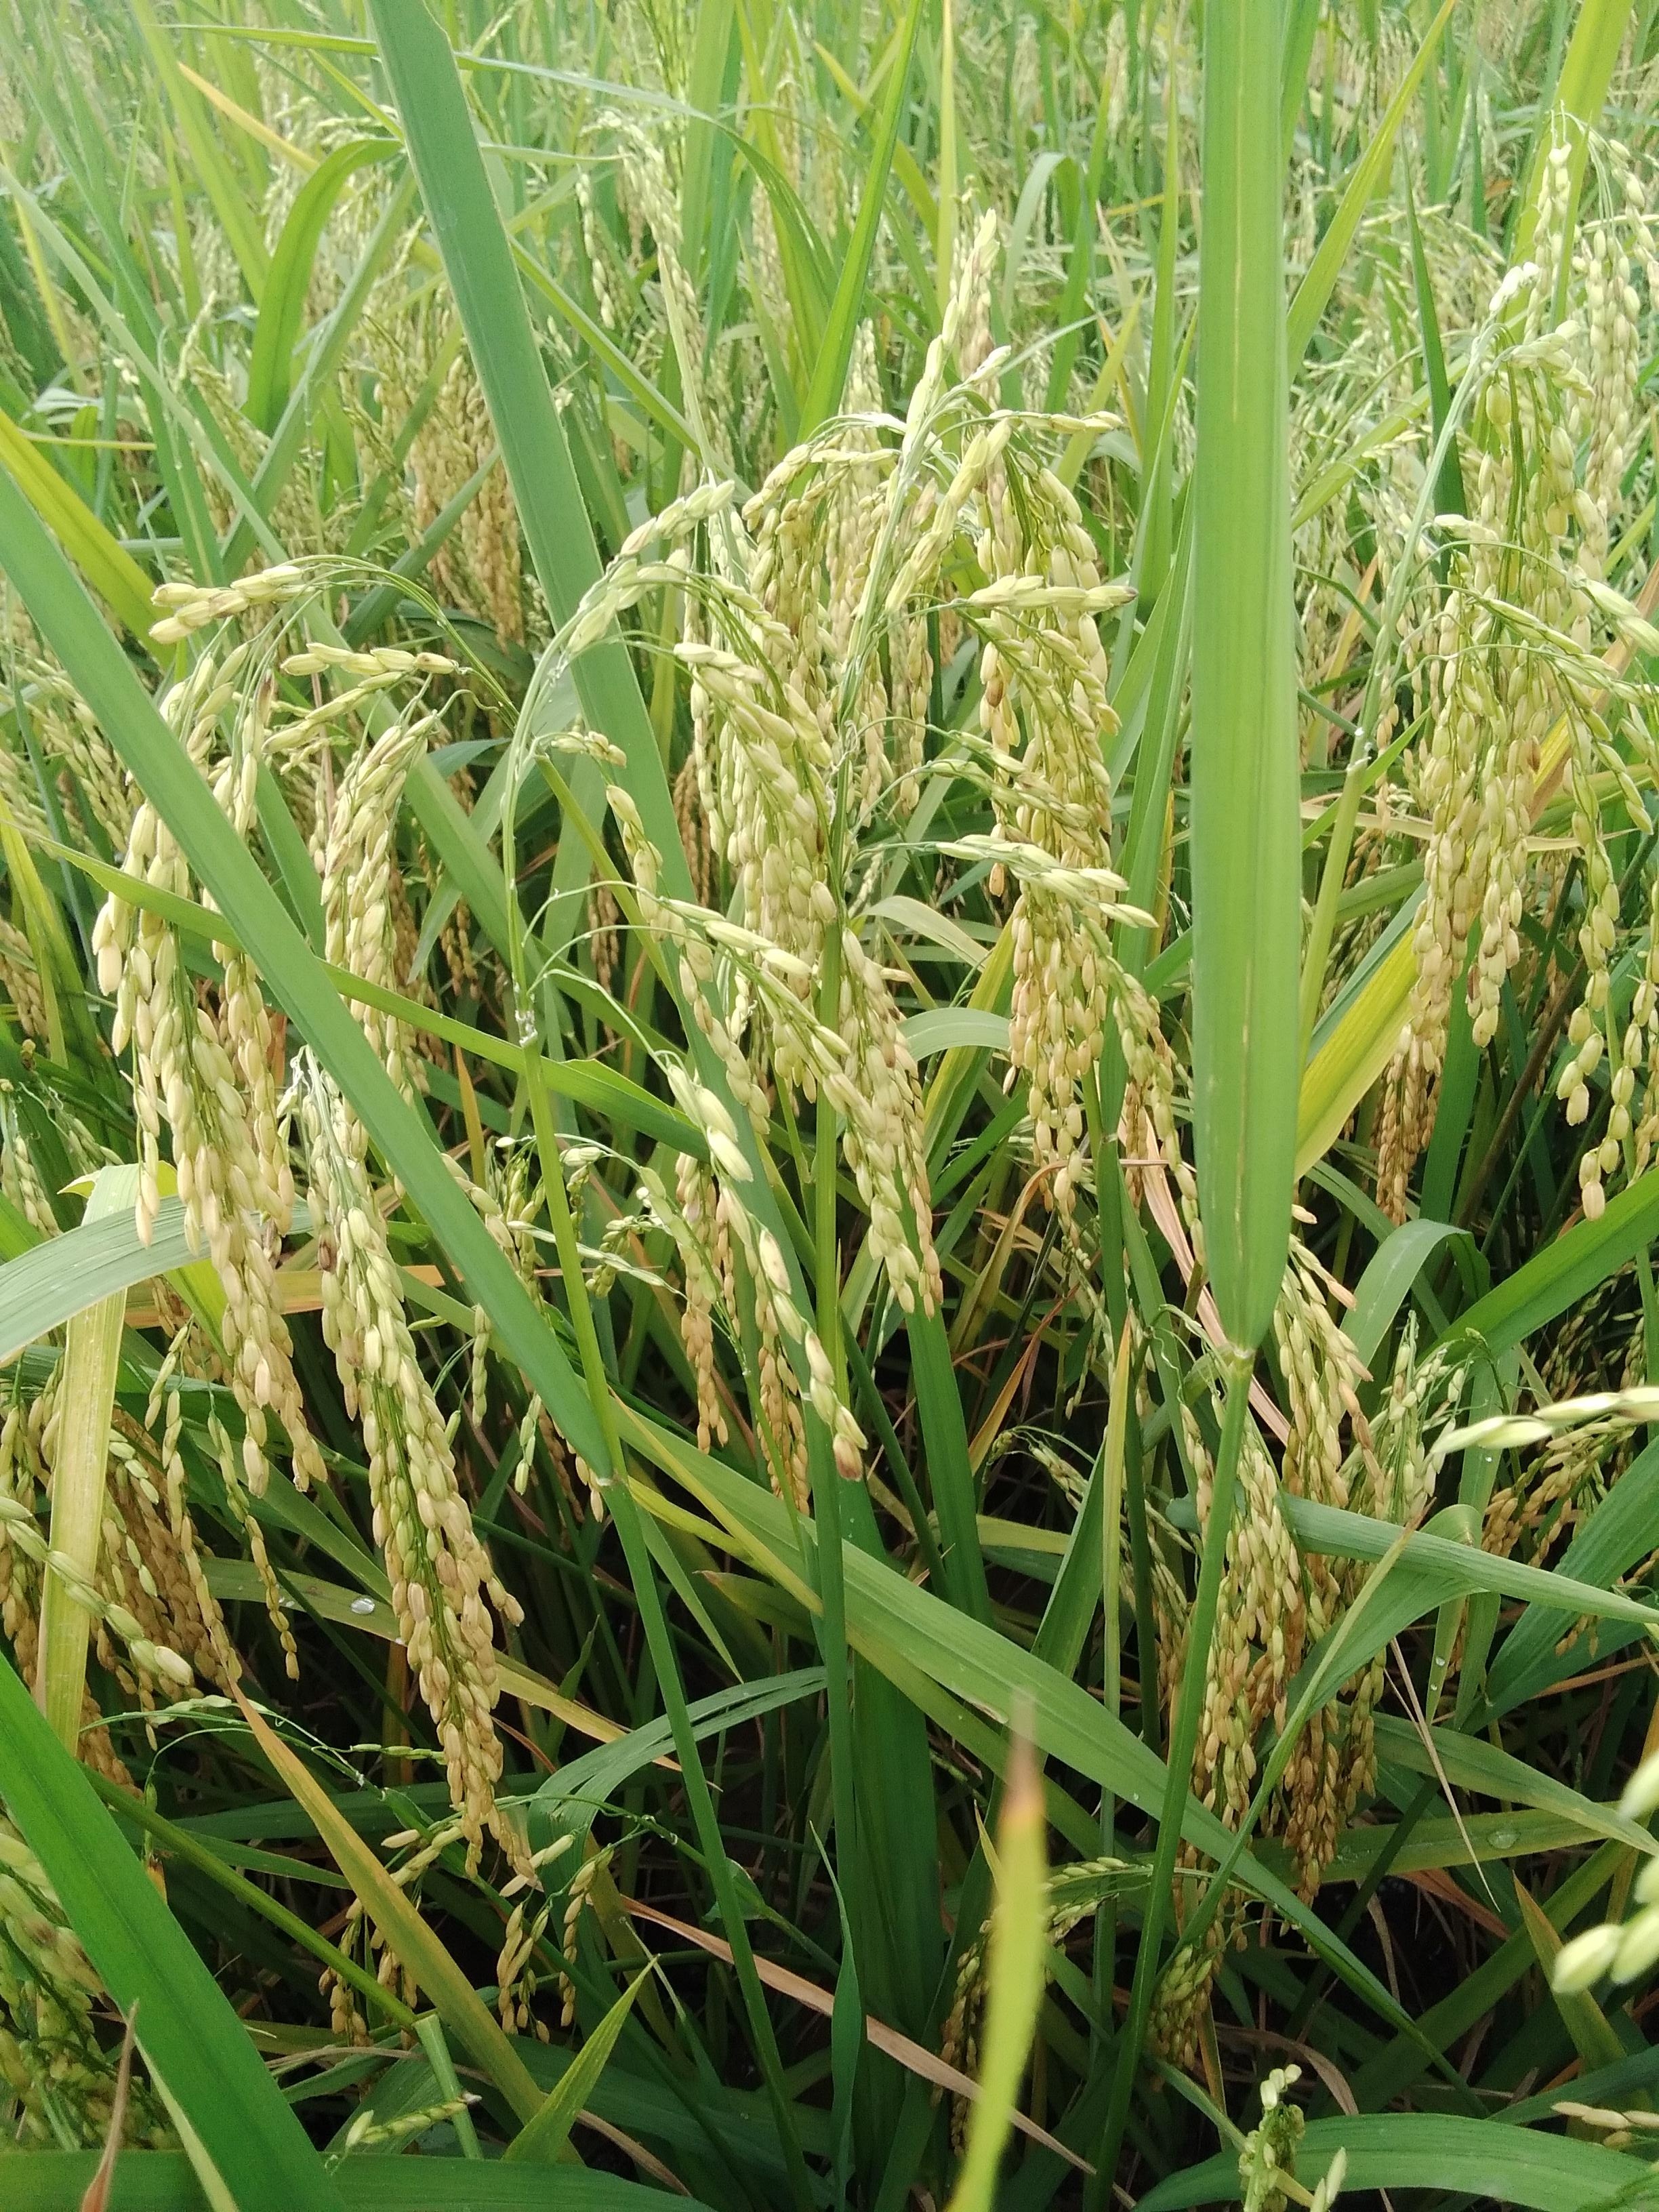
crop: rice
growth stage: ripening
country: Nigeria
